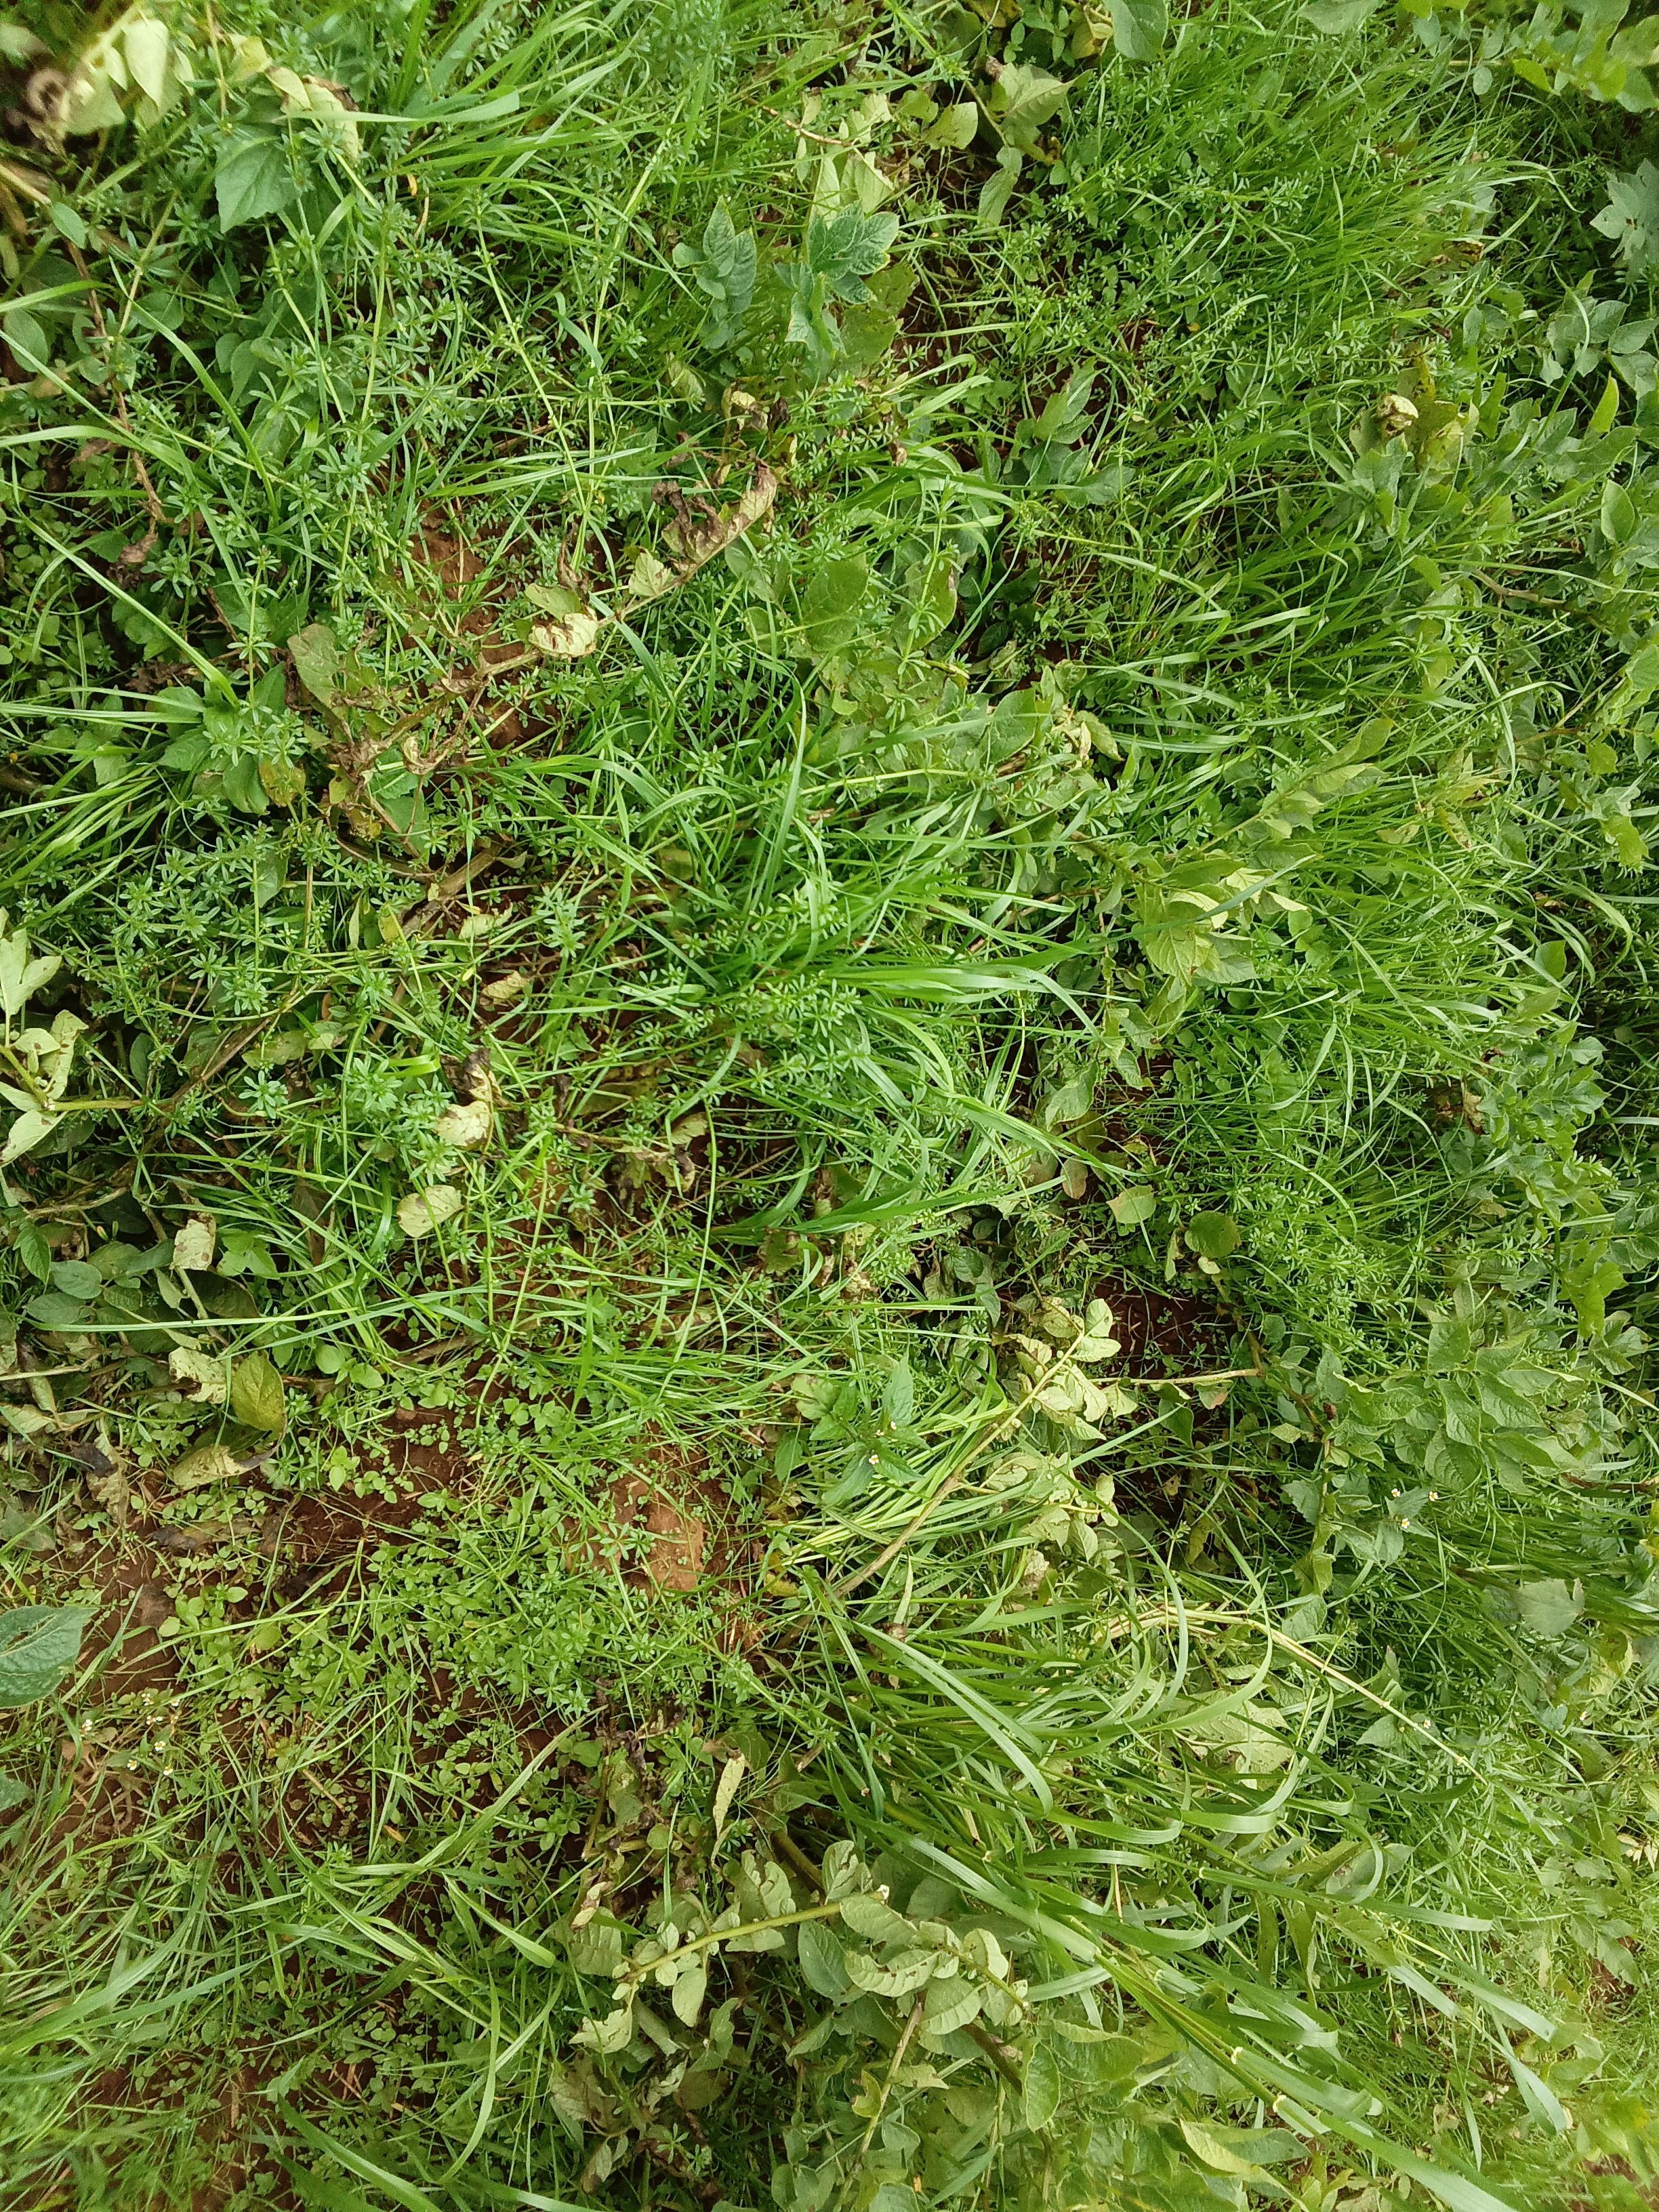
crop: potato
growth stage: harvest maturity
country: Kenya
